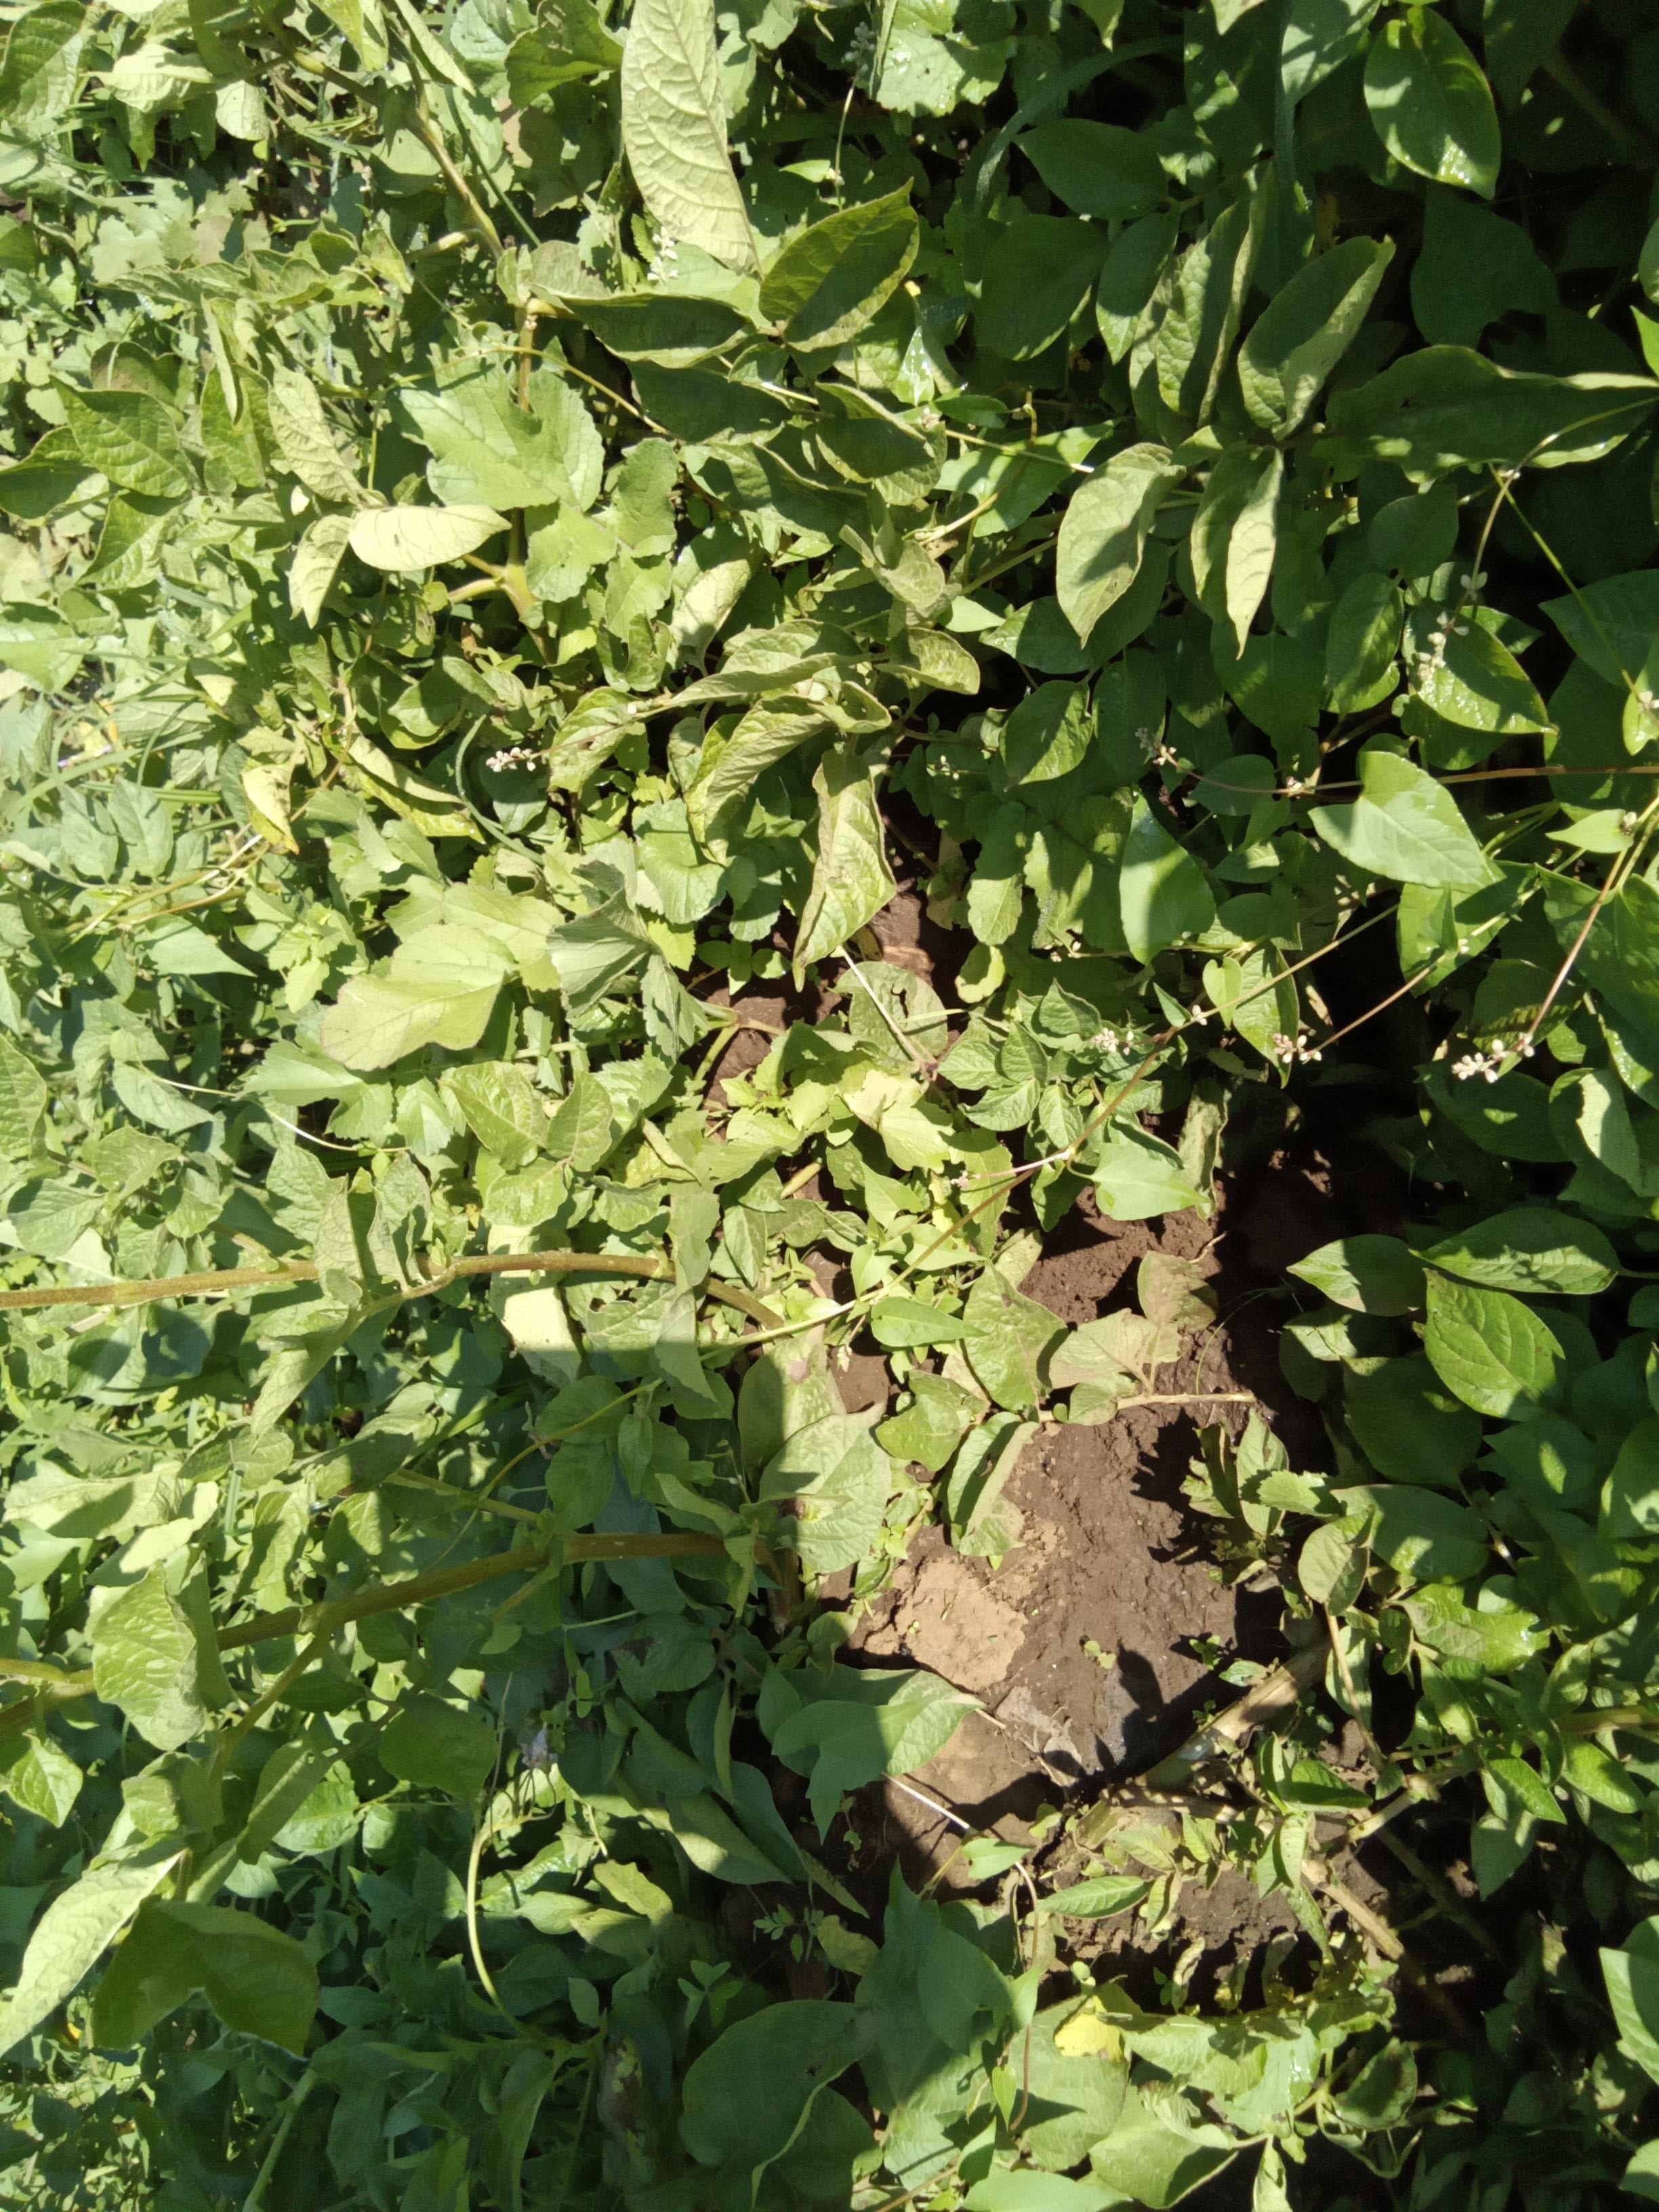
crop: potato
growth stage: flowering
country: Kenya
